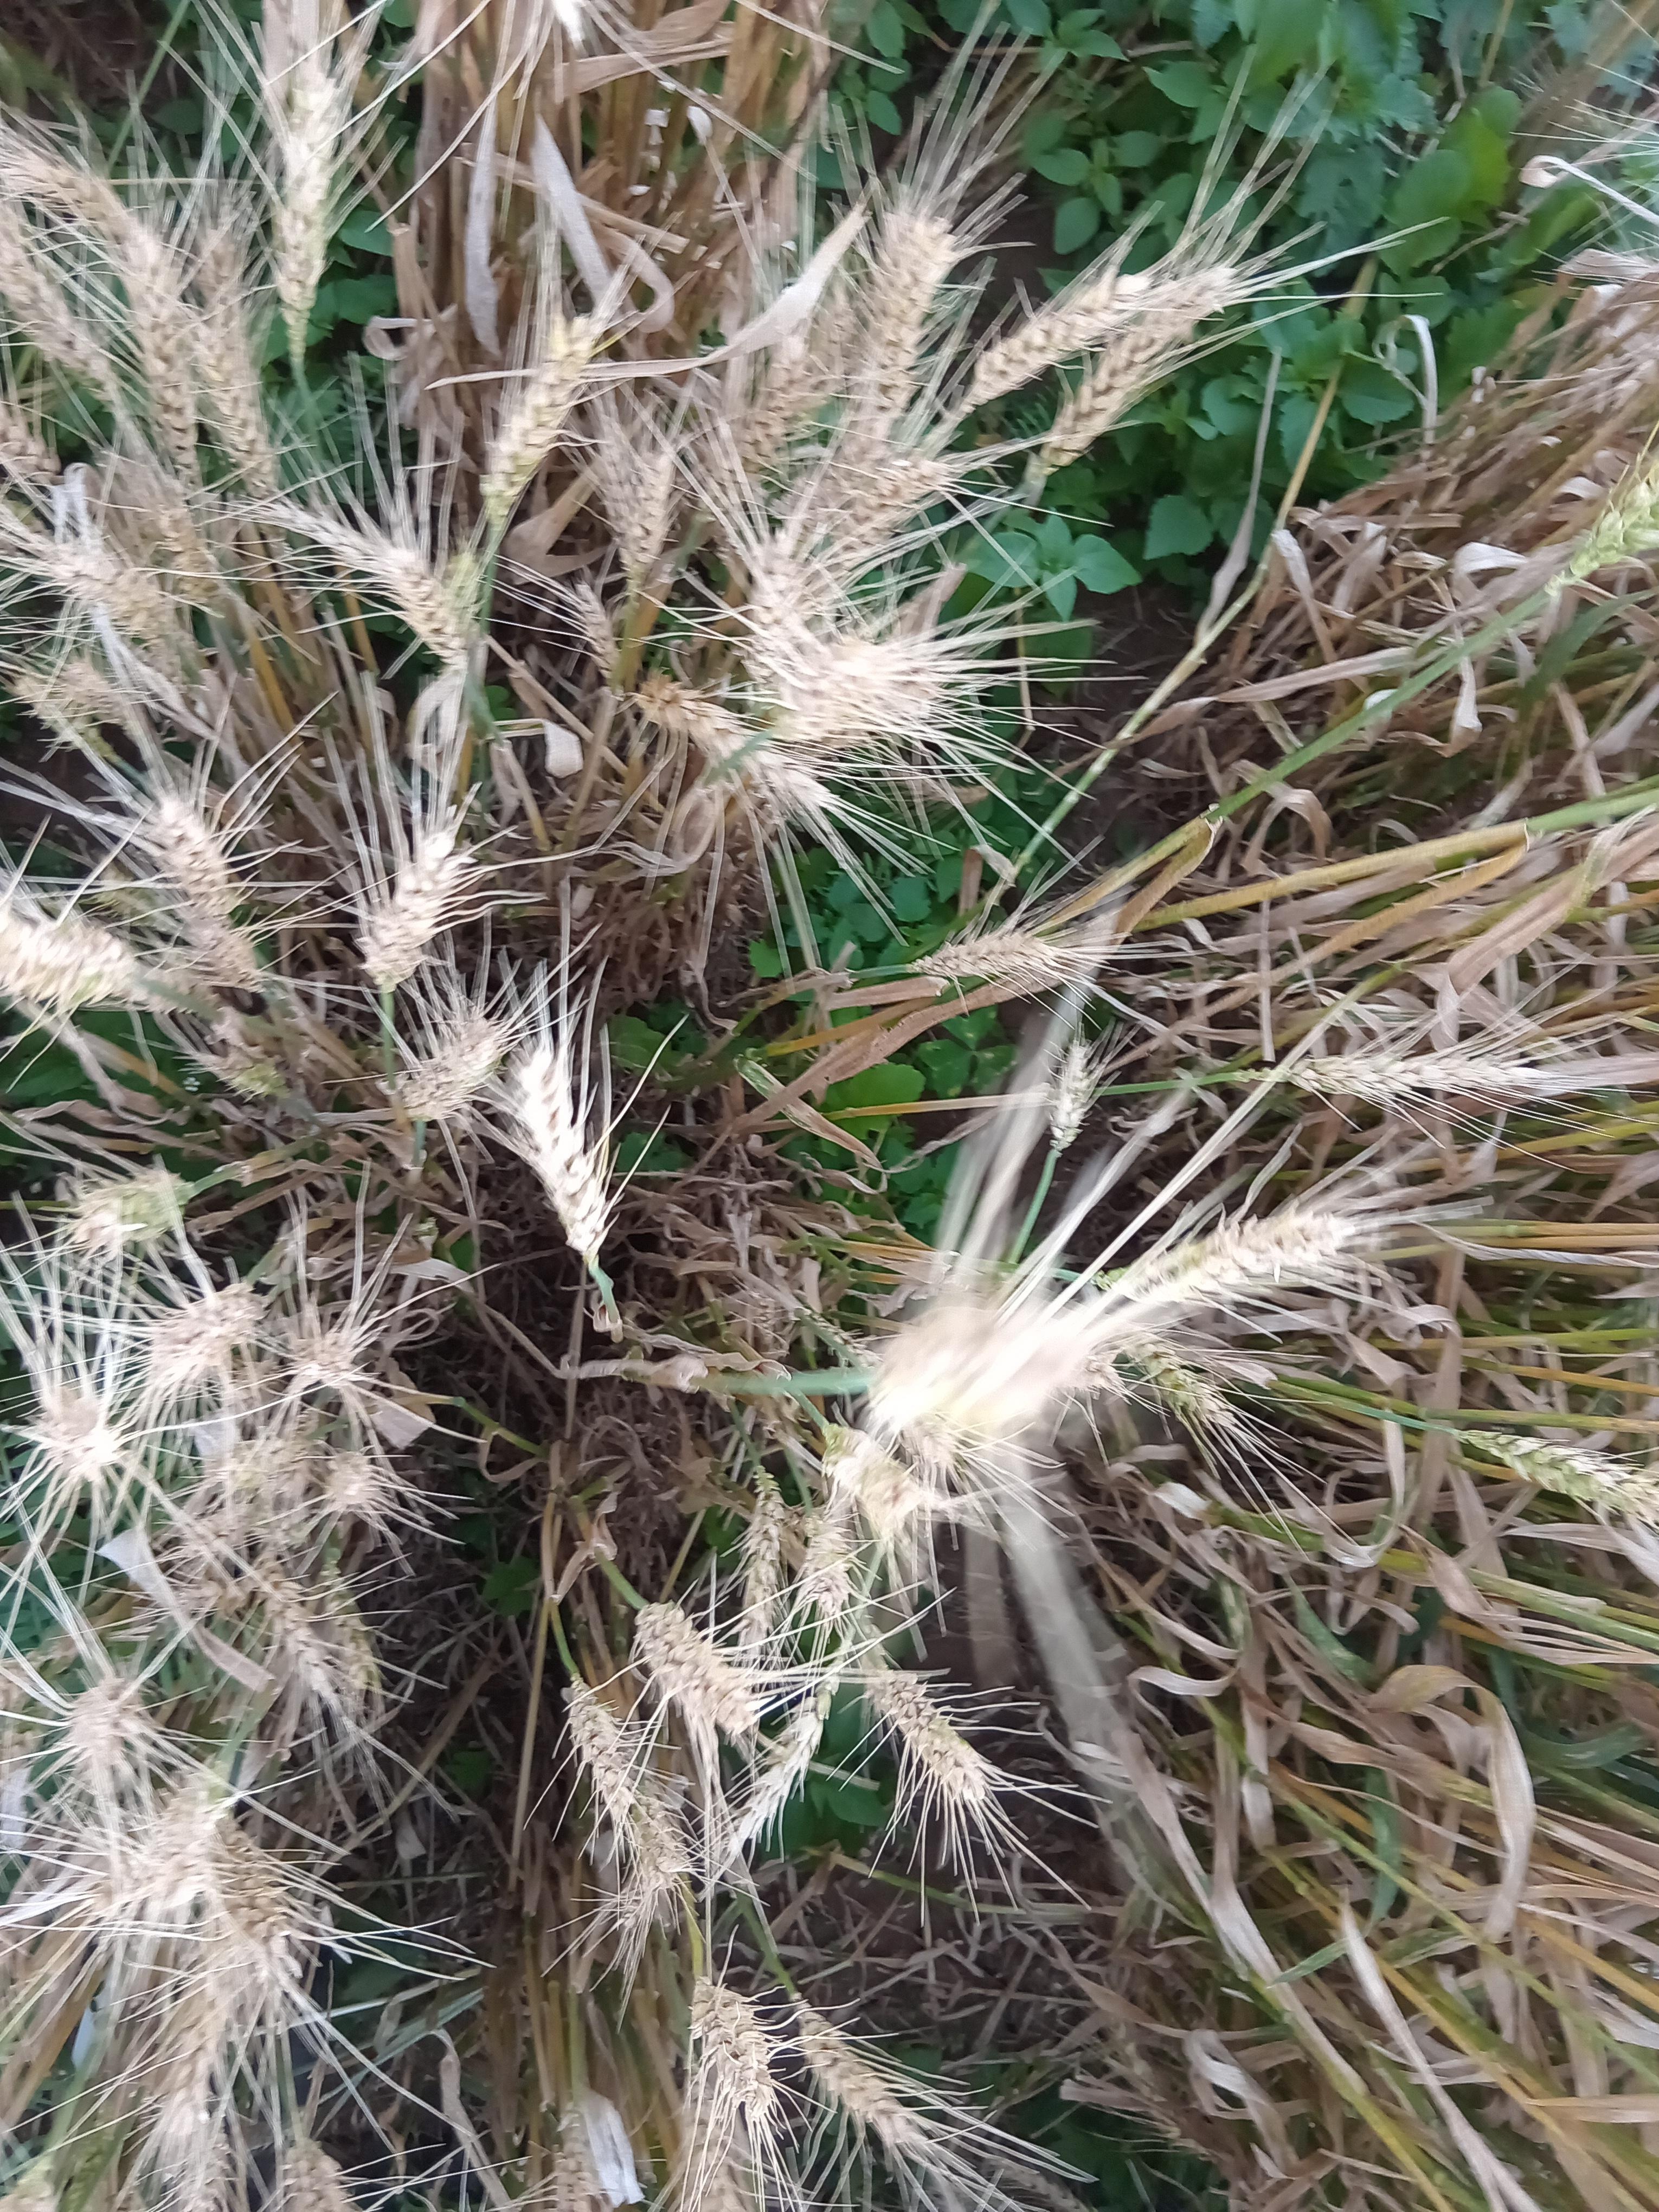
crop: wheat
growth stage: maturity
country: Kenya
